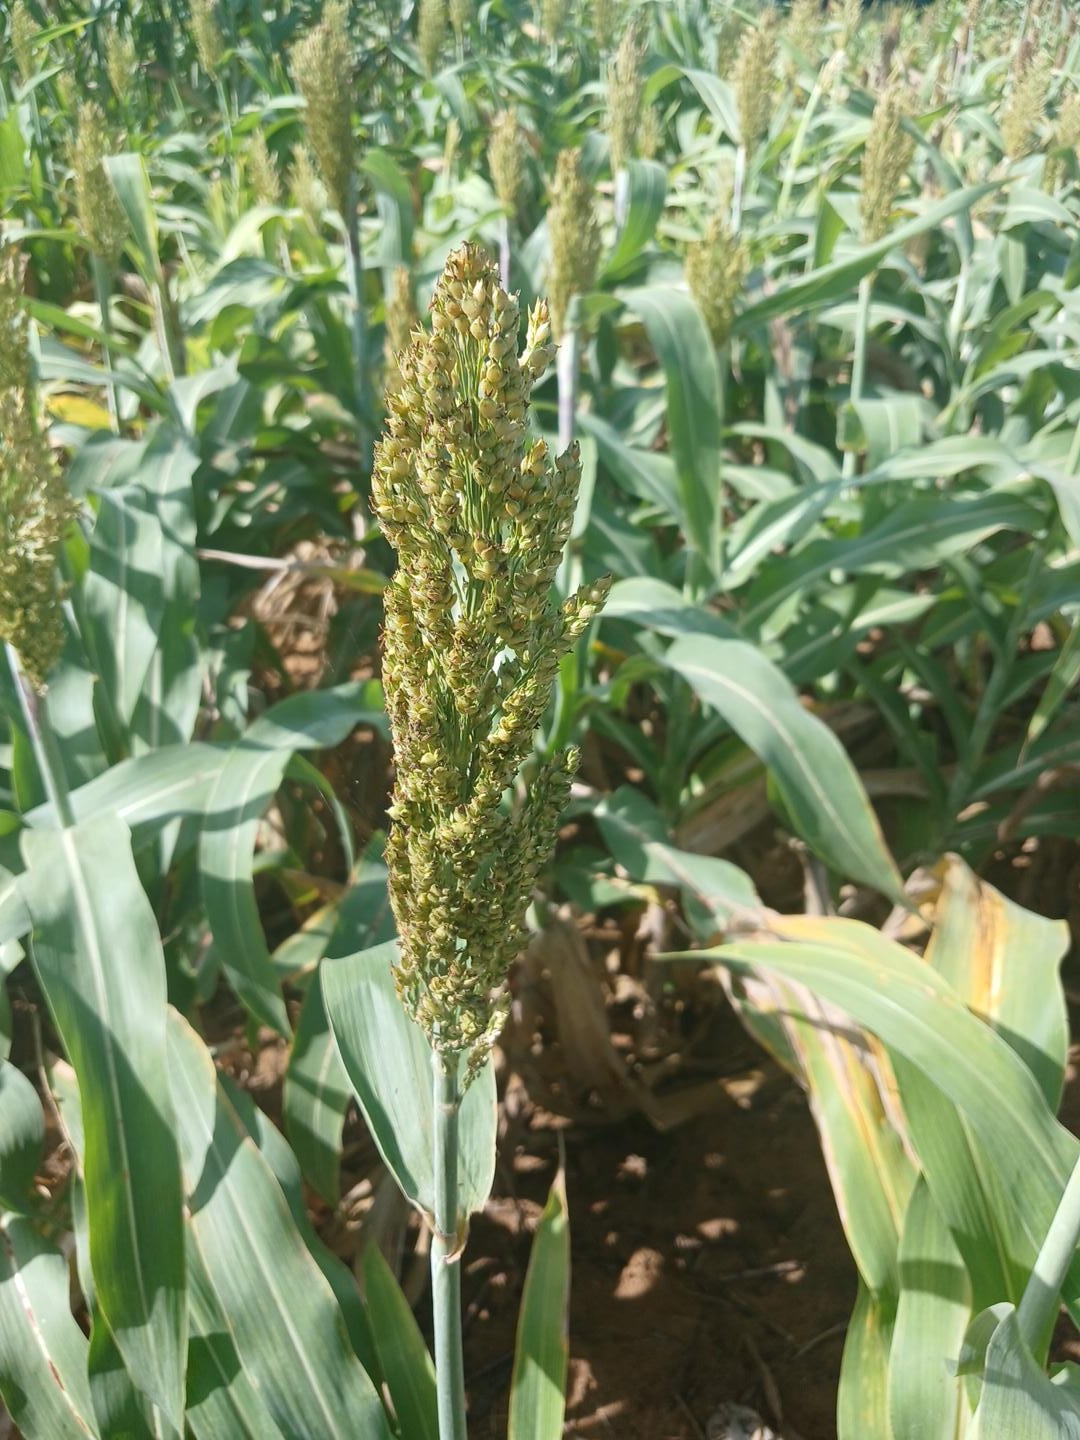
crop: sorghum
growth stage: filling grain
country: Senegal
